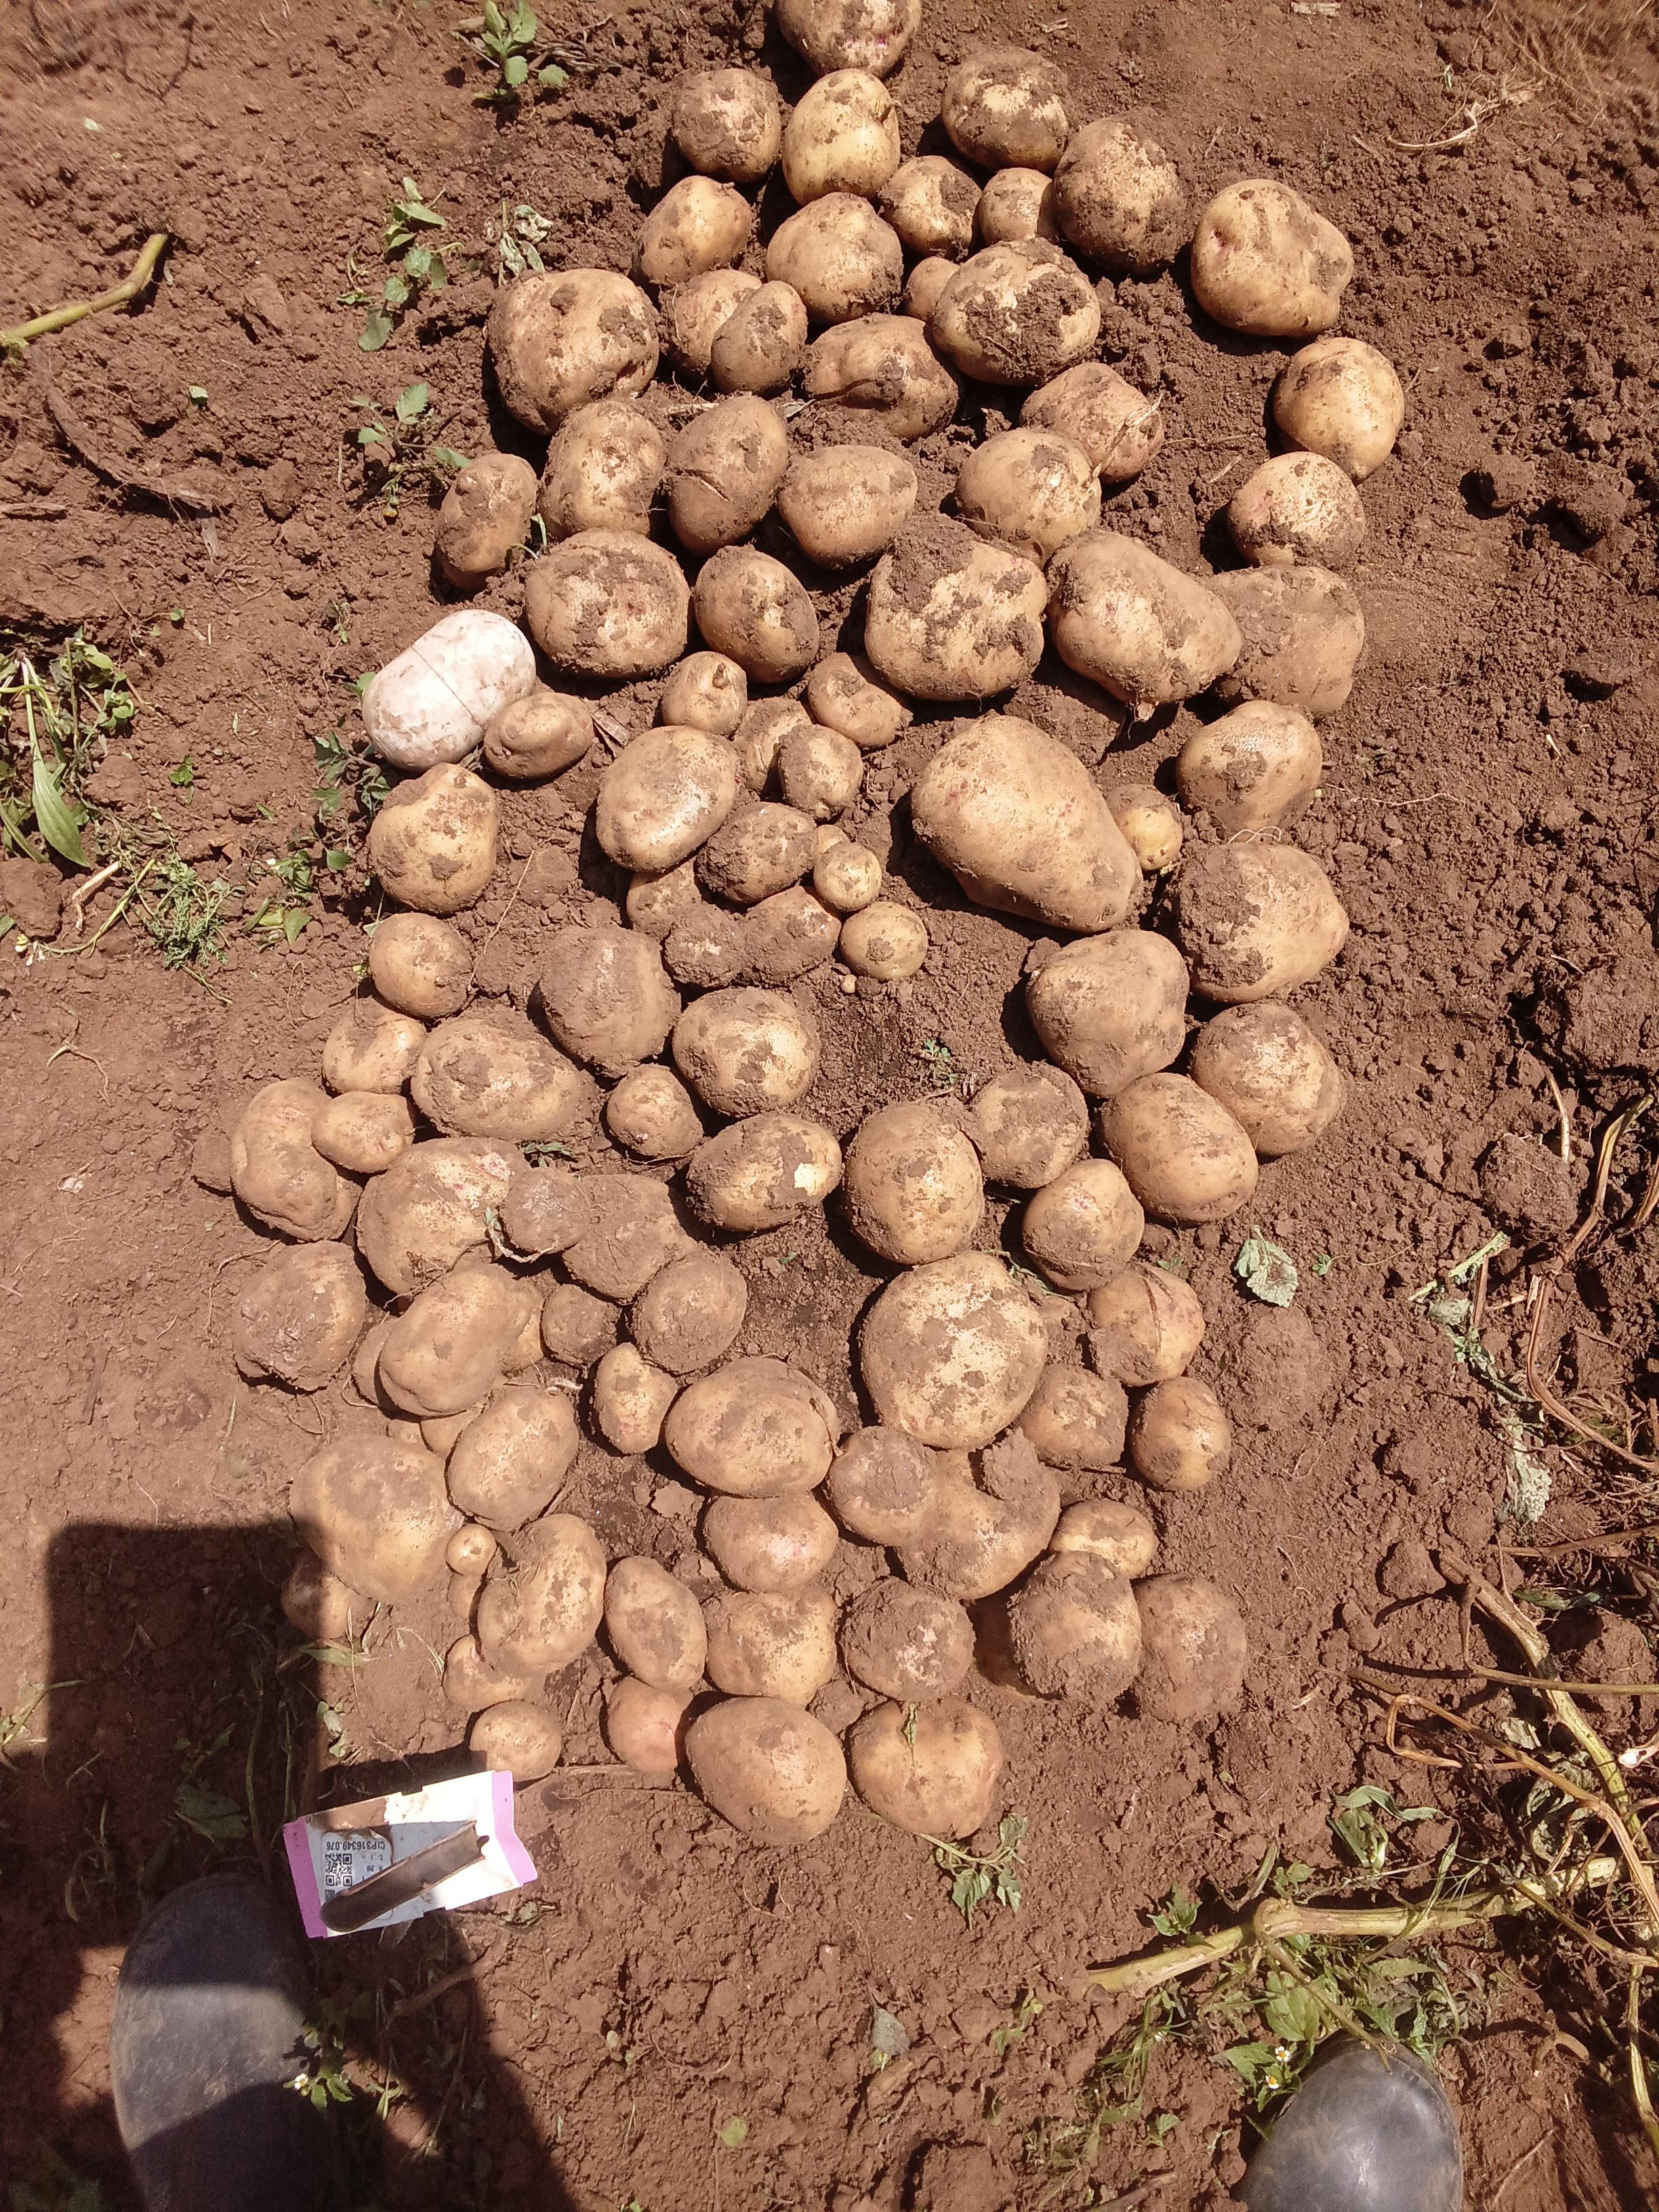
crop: potato
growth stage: harvest
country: Kenya
